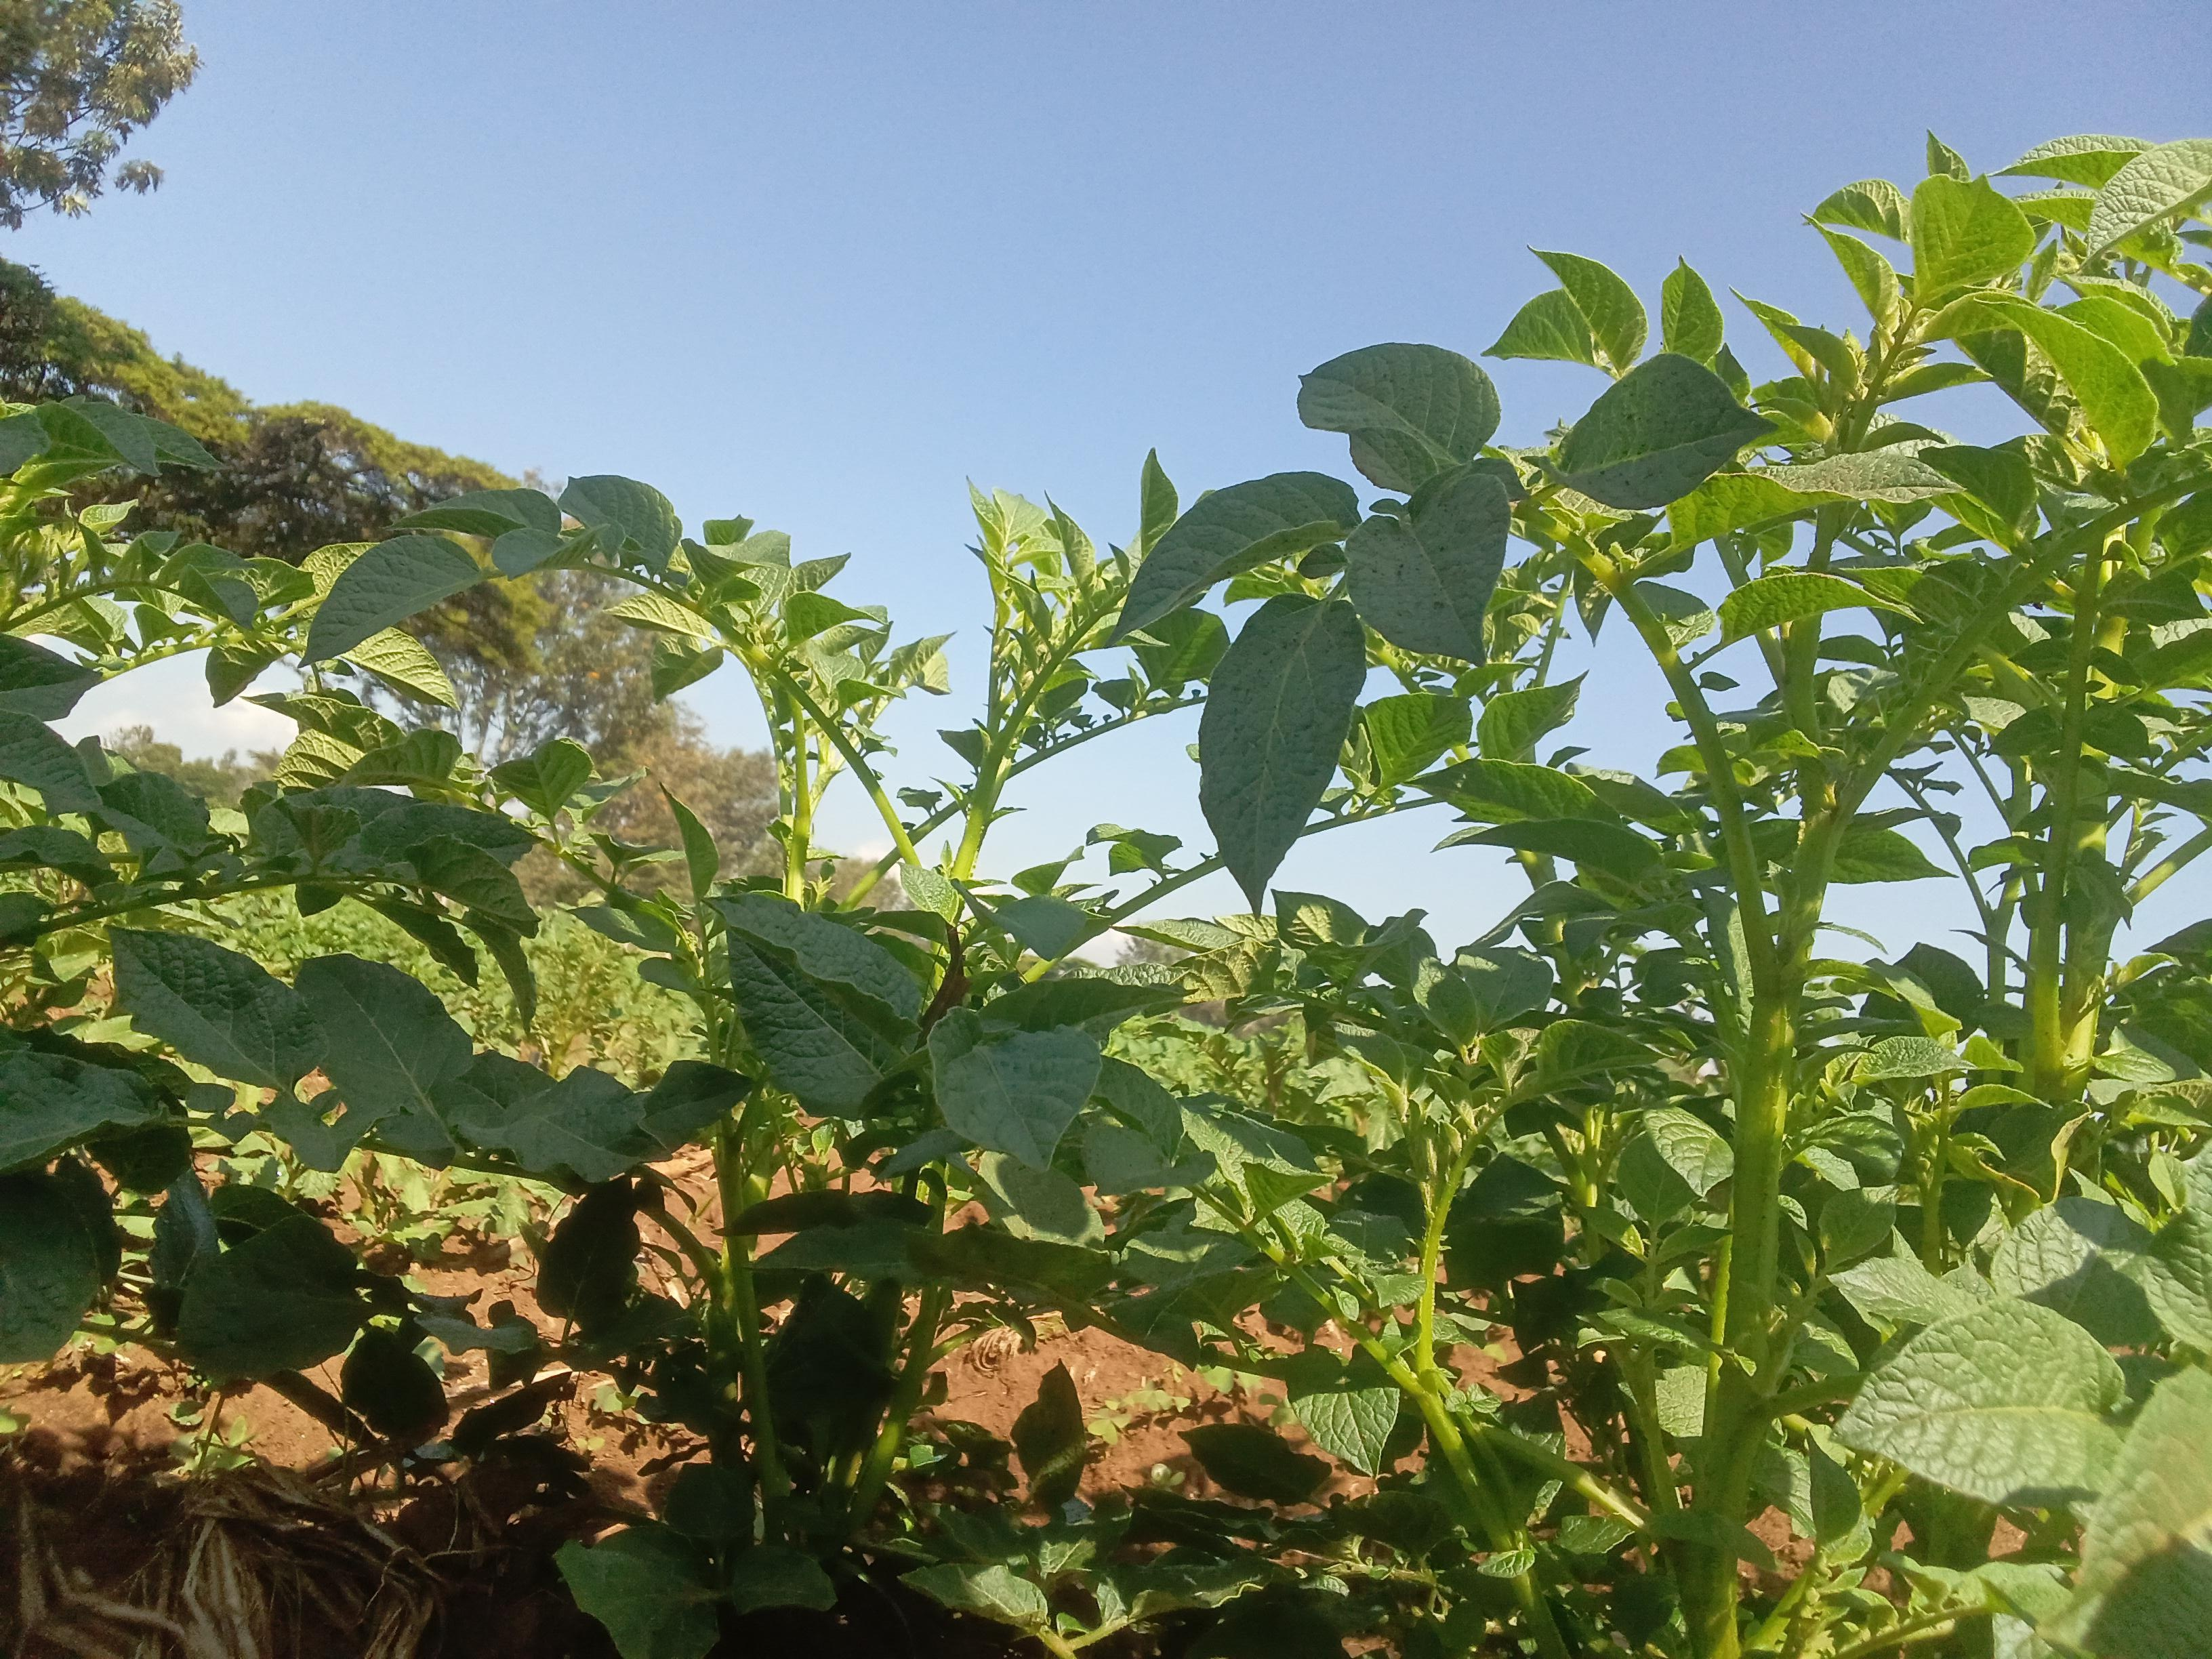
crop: potato
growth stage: vegetative
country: Kenya
